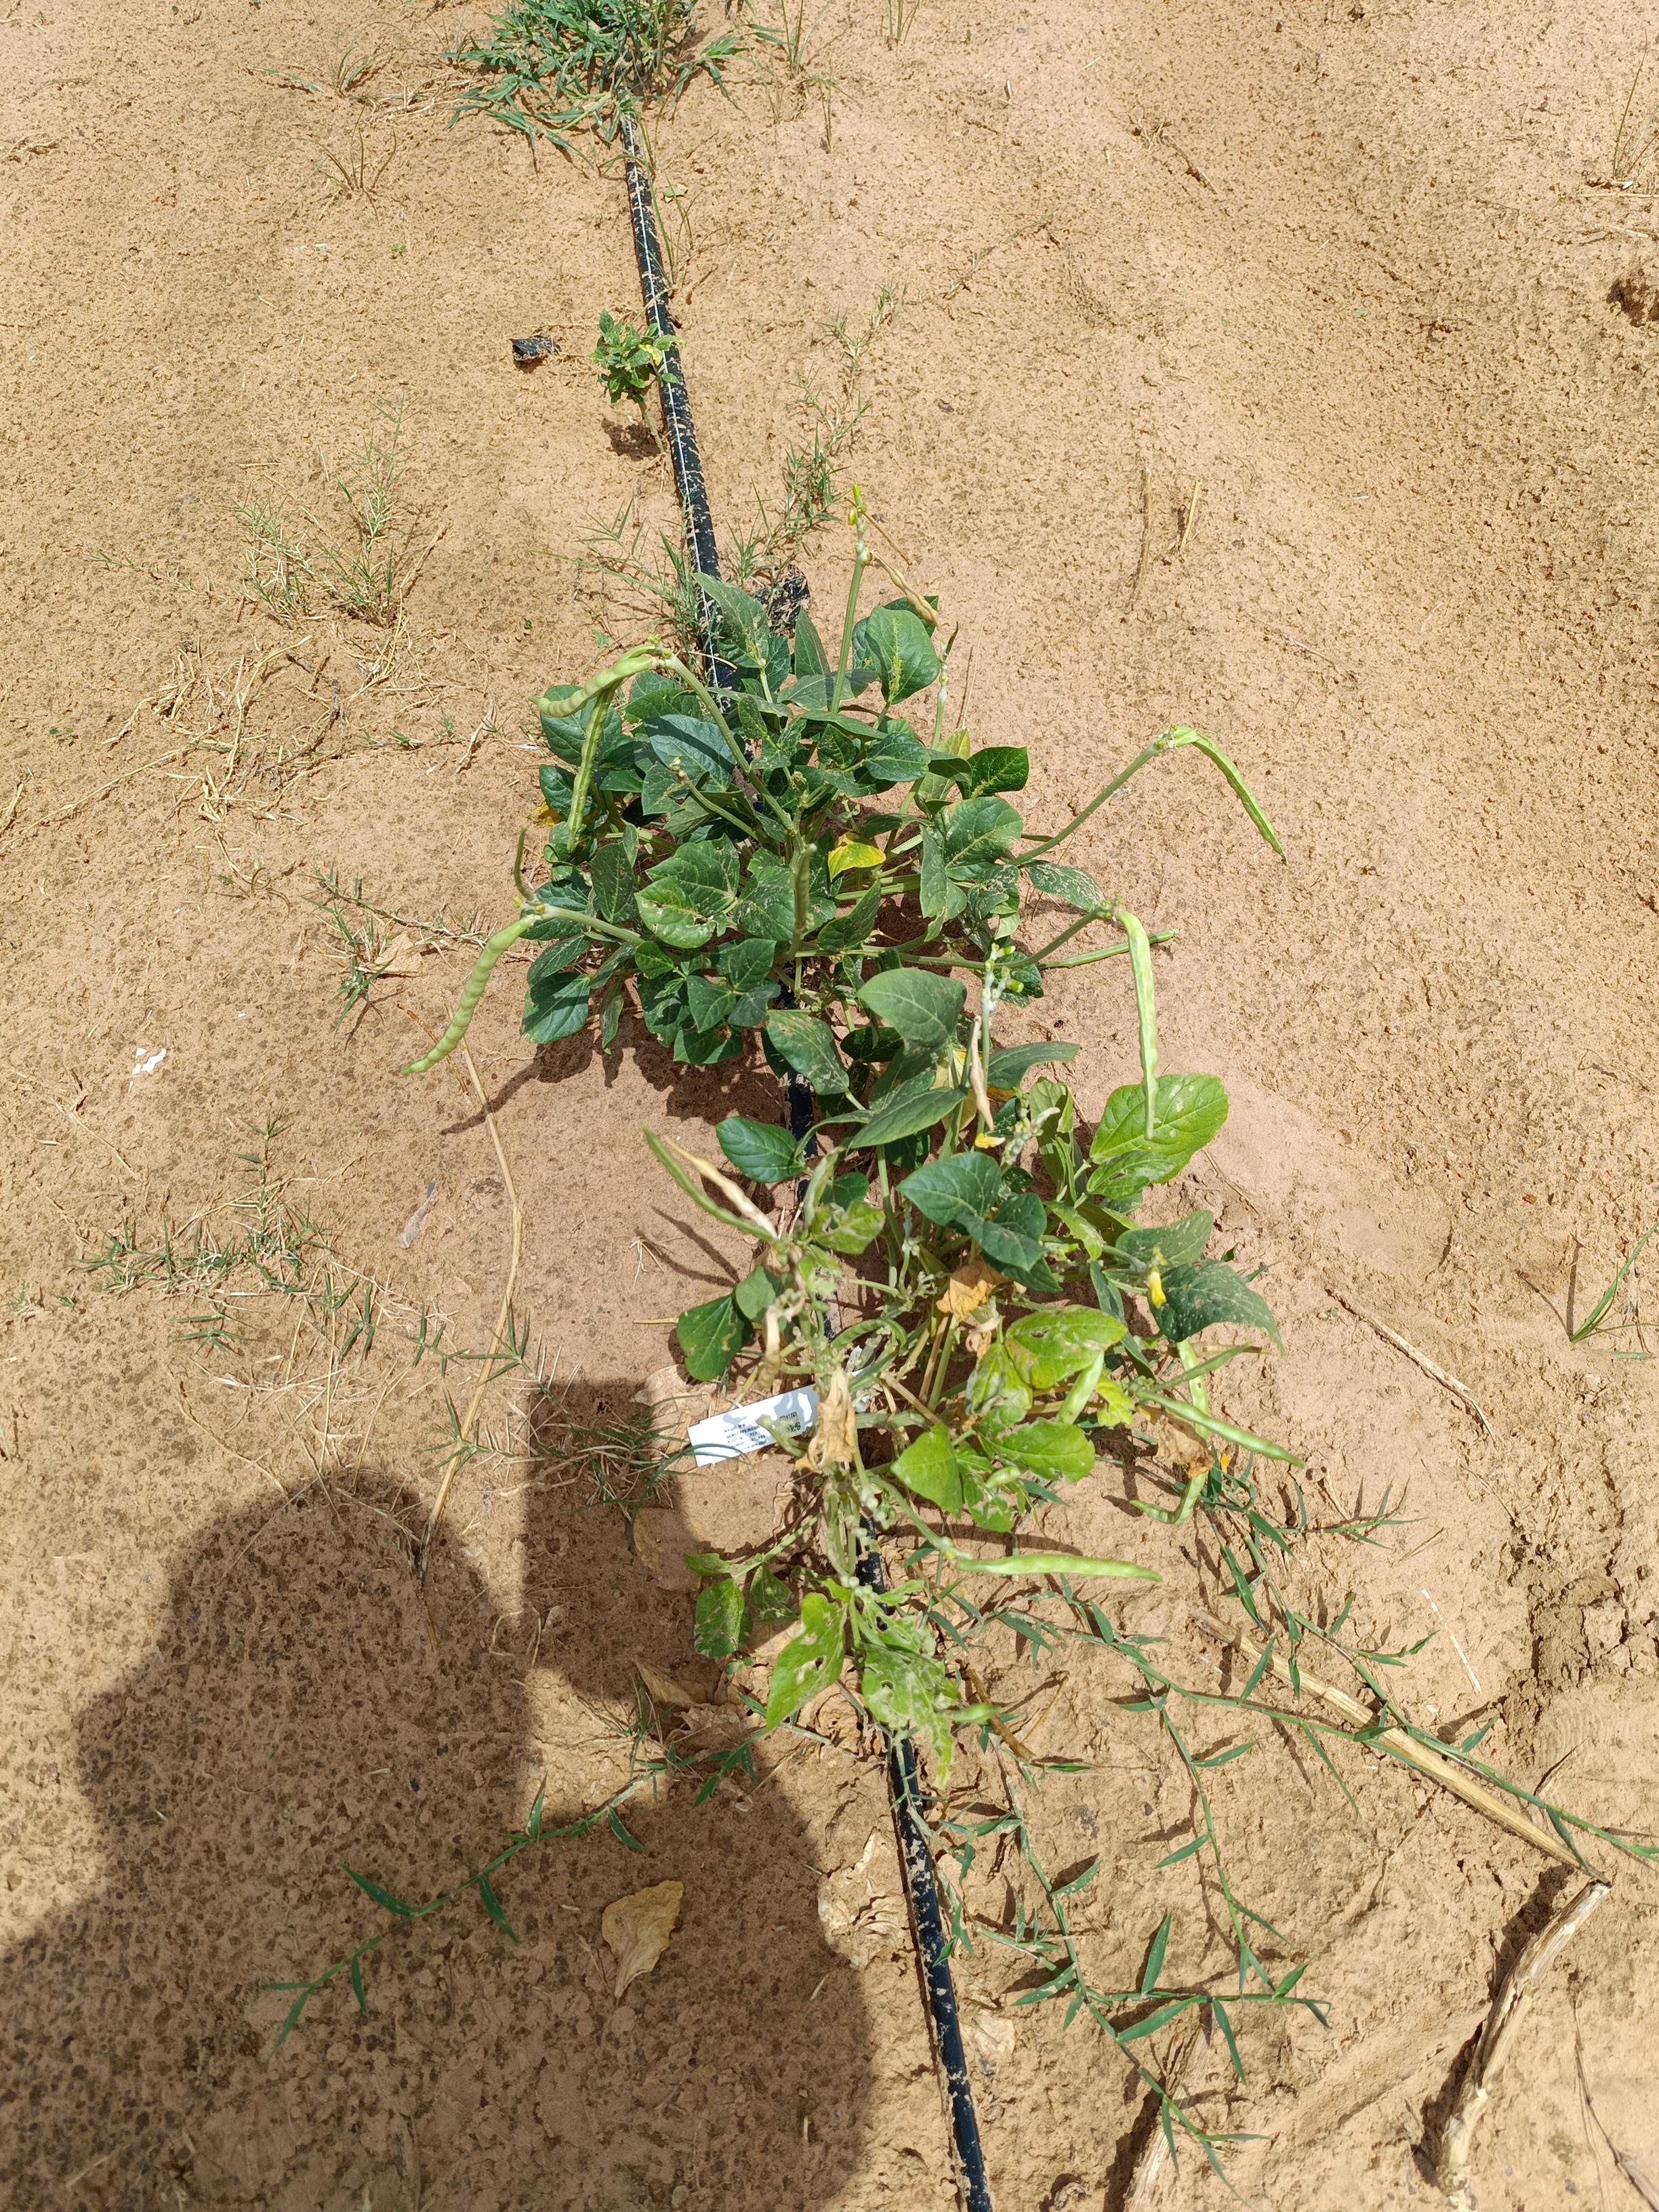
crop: cowpea
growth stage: development pod
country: Nigeria
